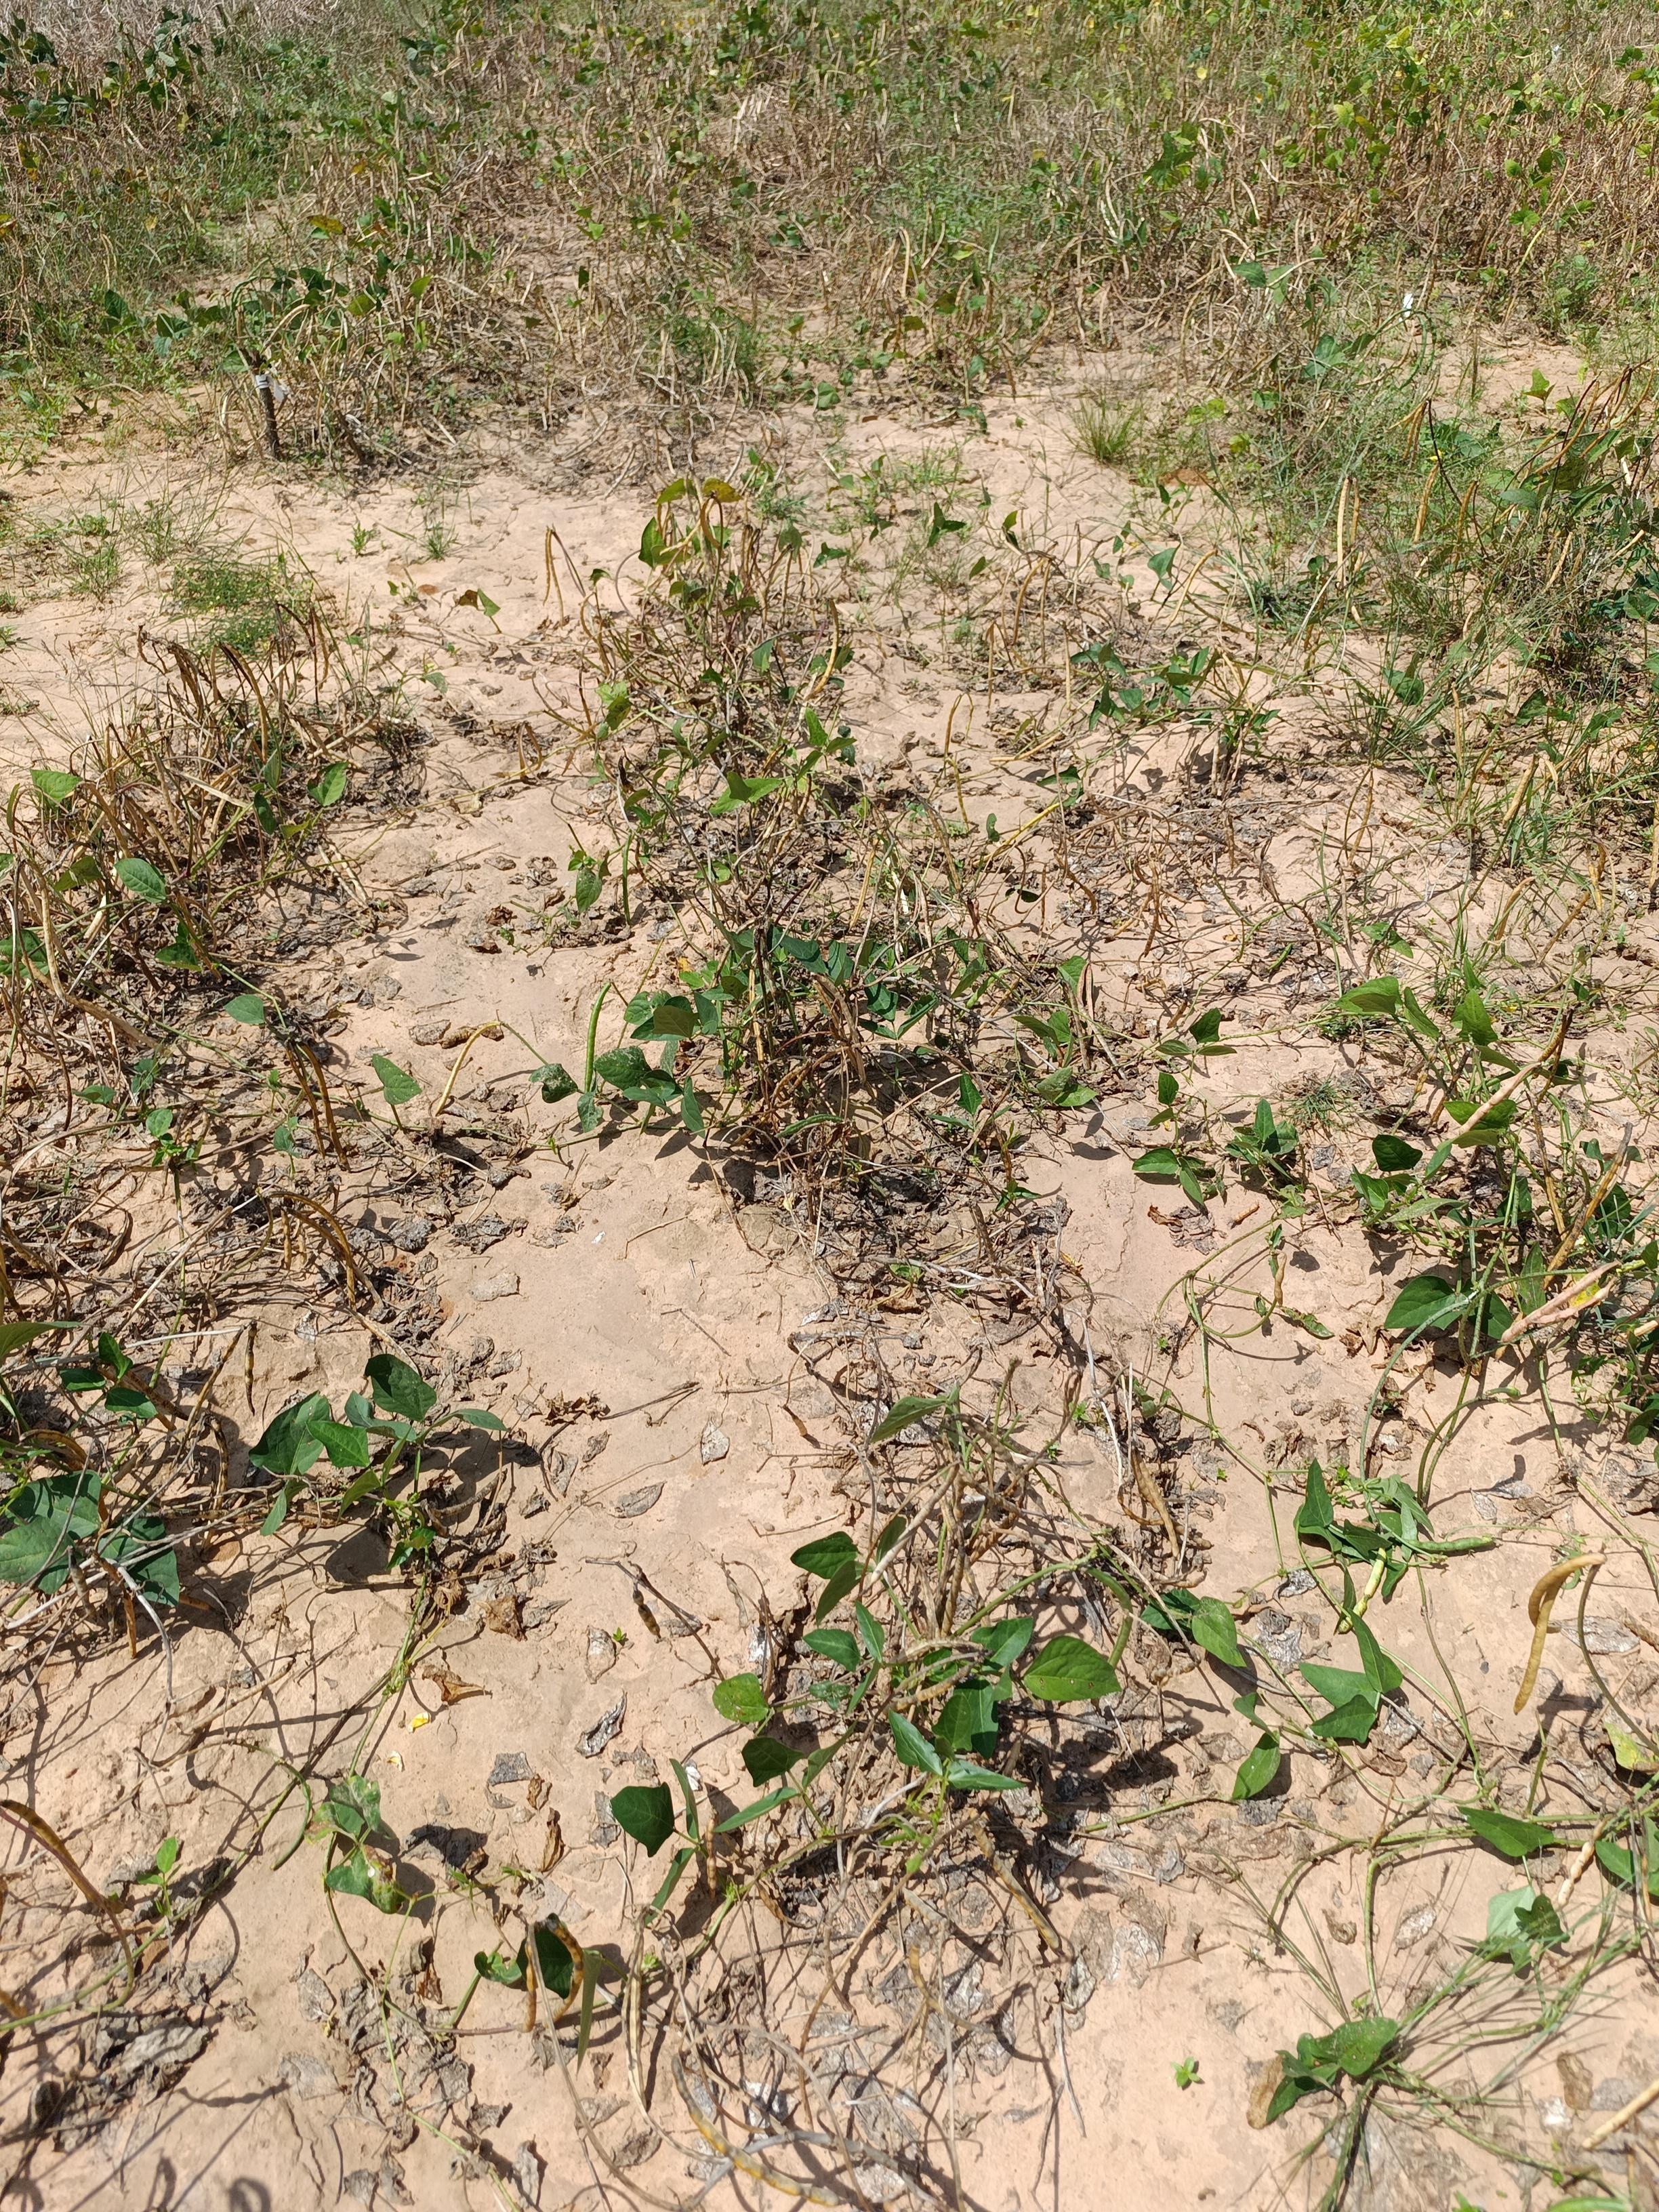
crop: cowpea
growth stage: maturity
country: Nigeria
